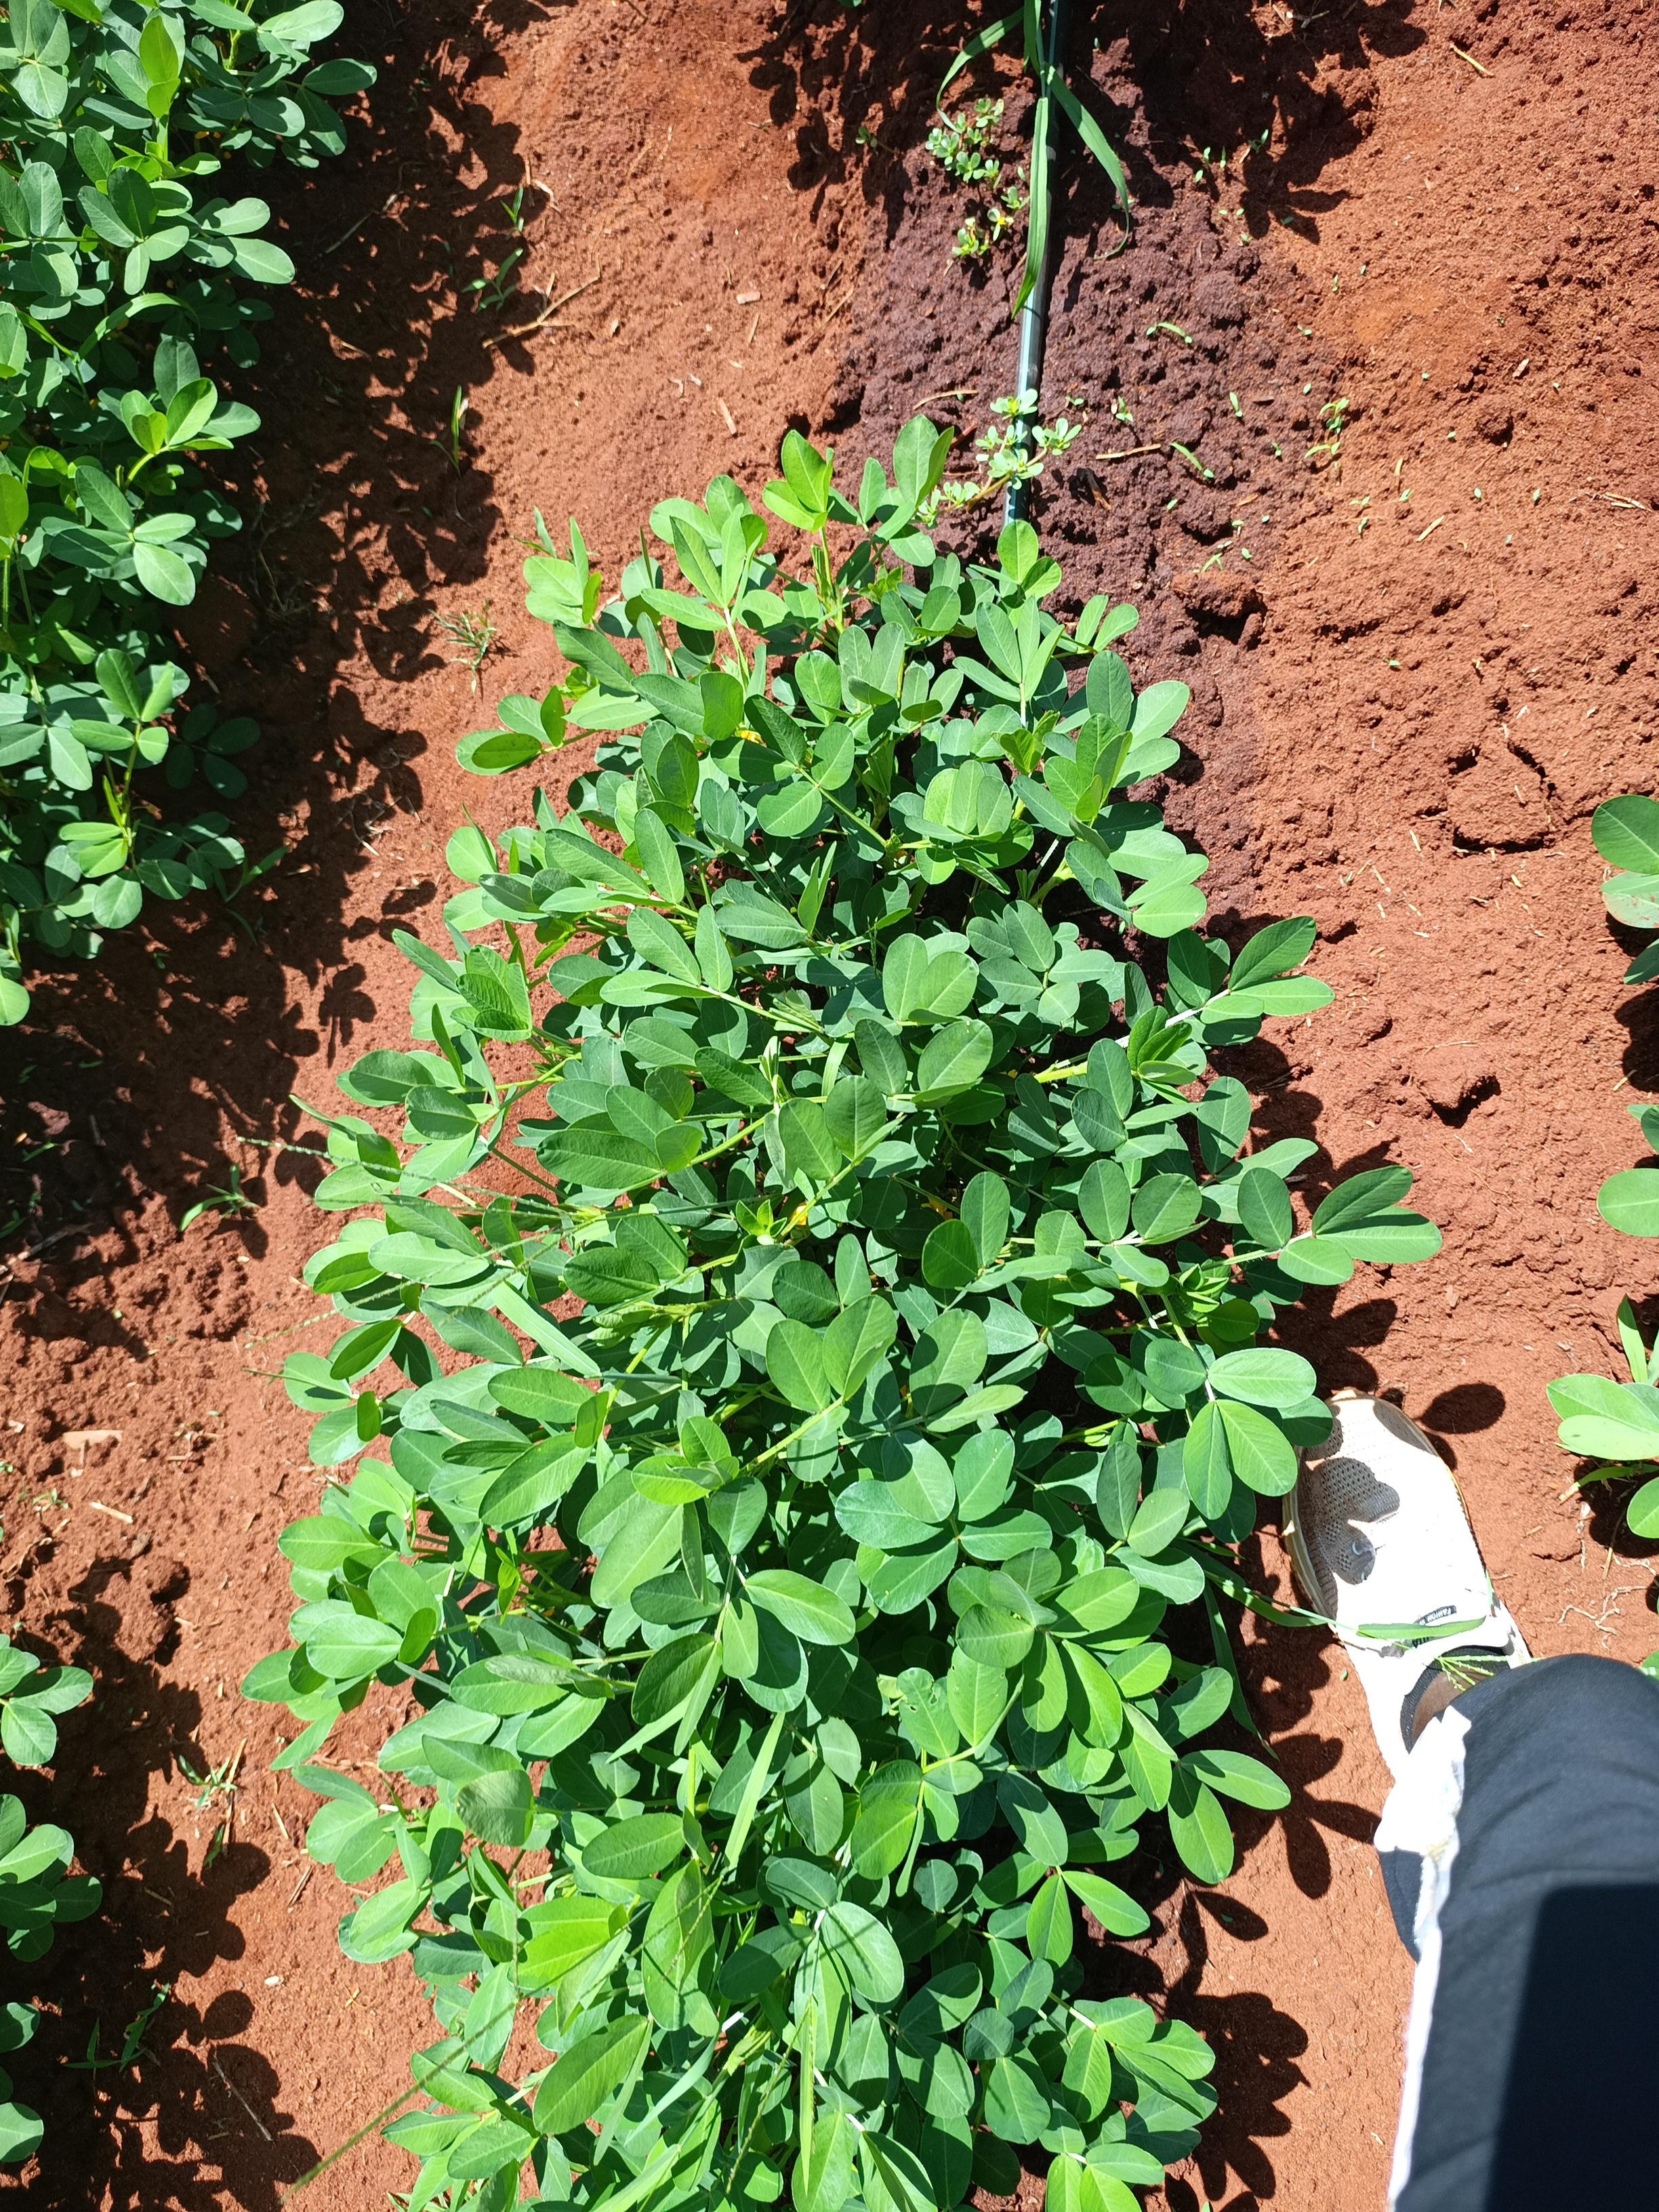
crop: groundnut
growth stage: flowering
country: Kenya
